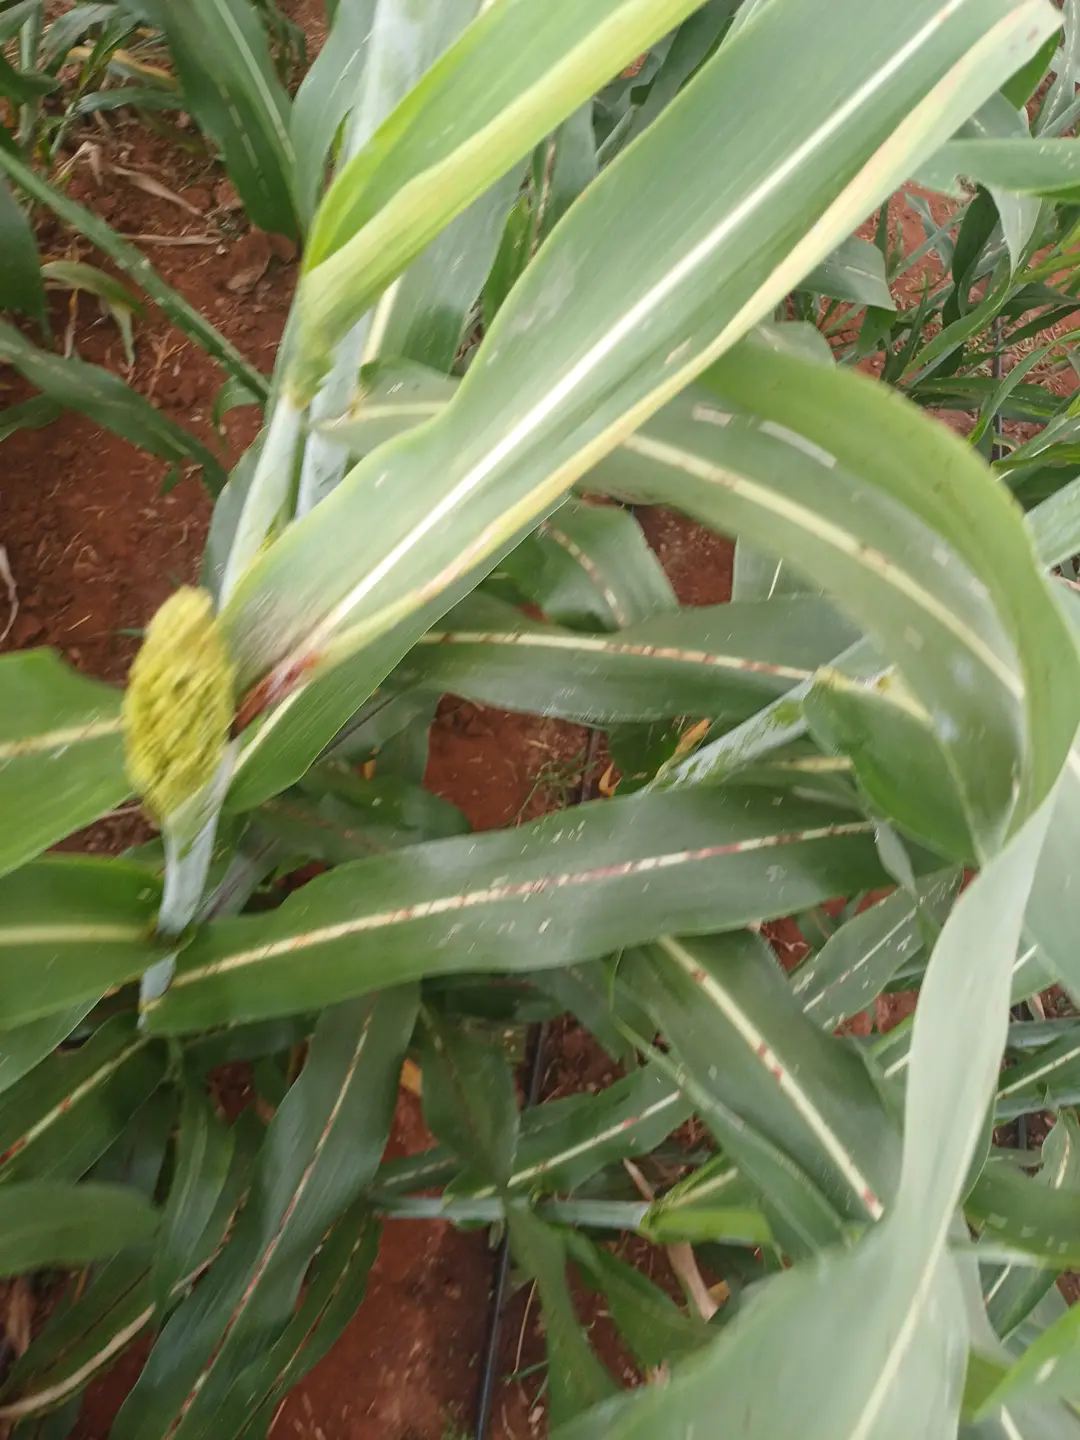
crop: sorghum
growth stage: flowering
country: Kenya
